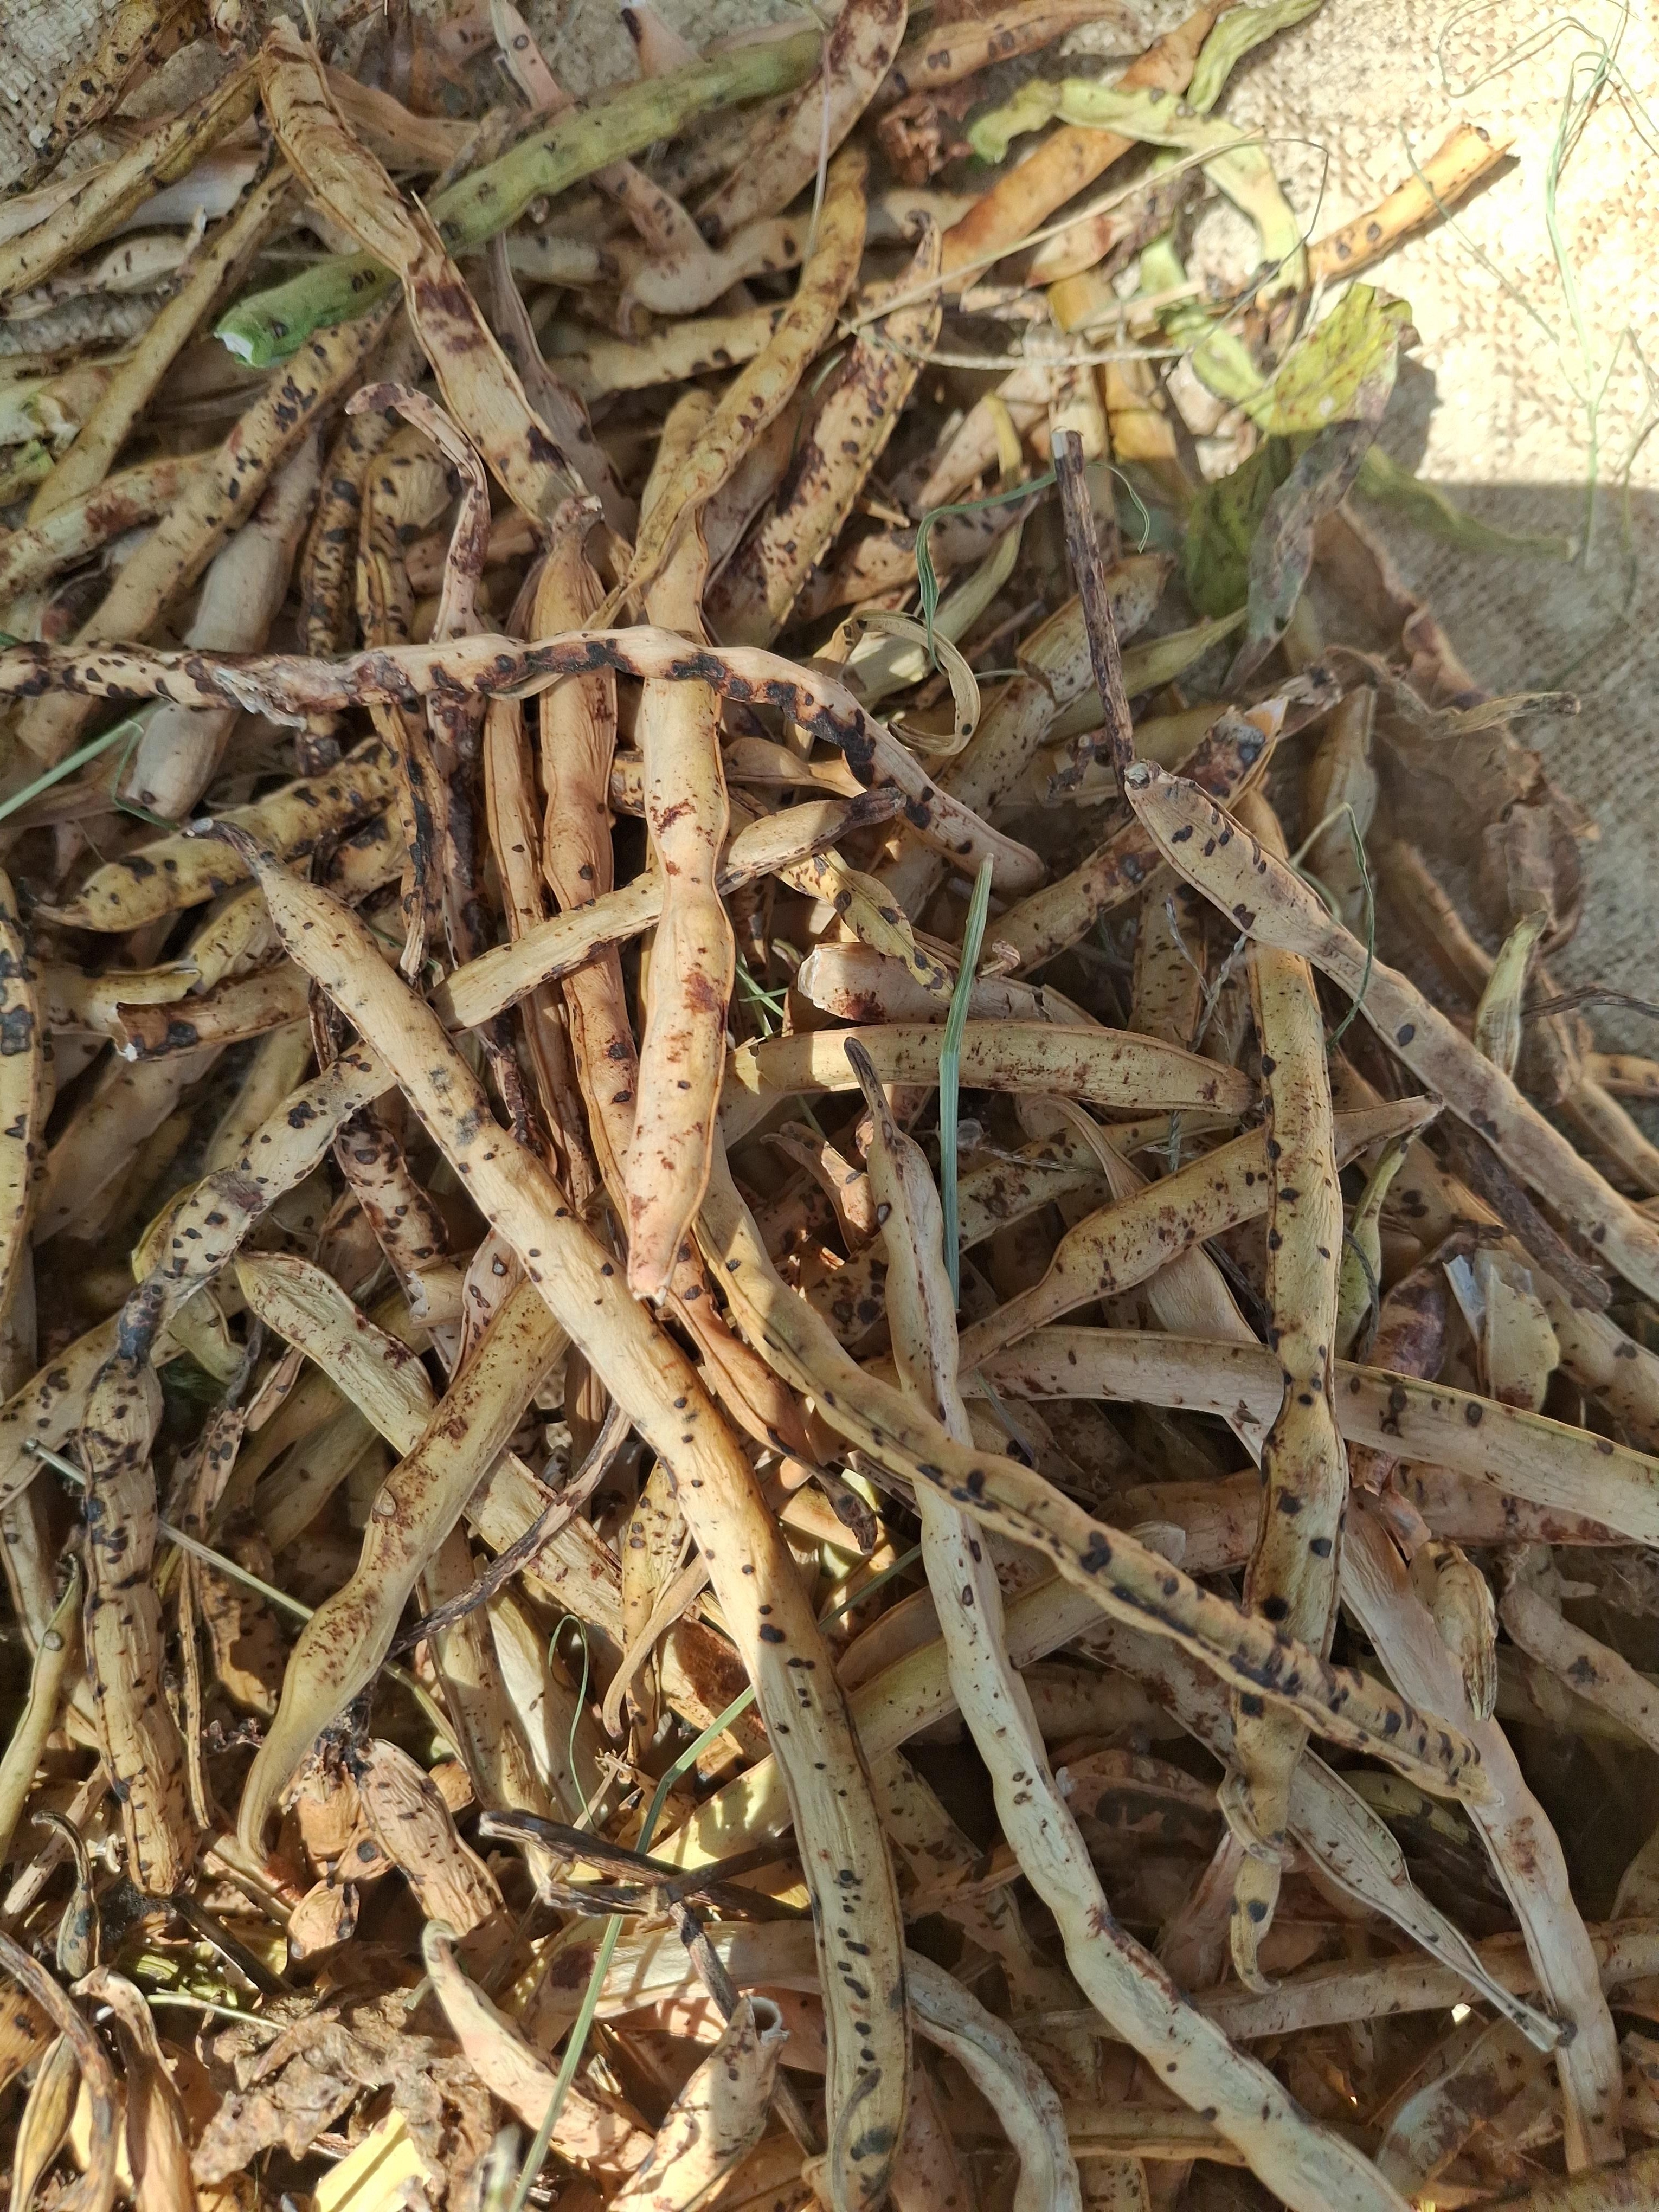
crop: cowpea
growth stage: harvest
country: Nigeria
